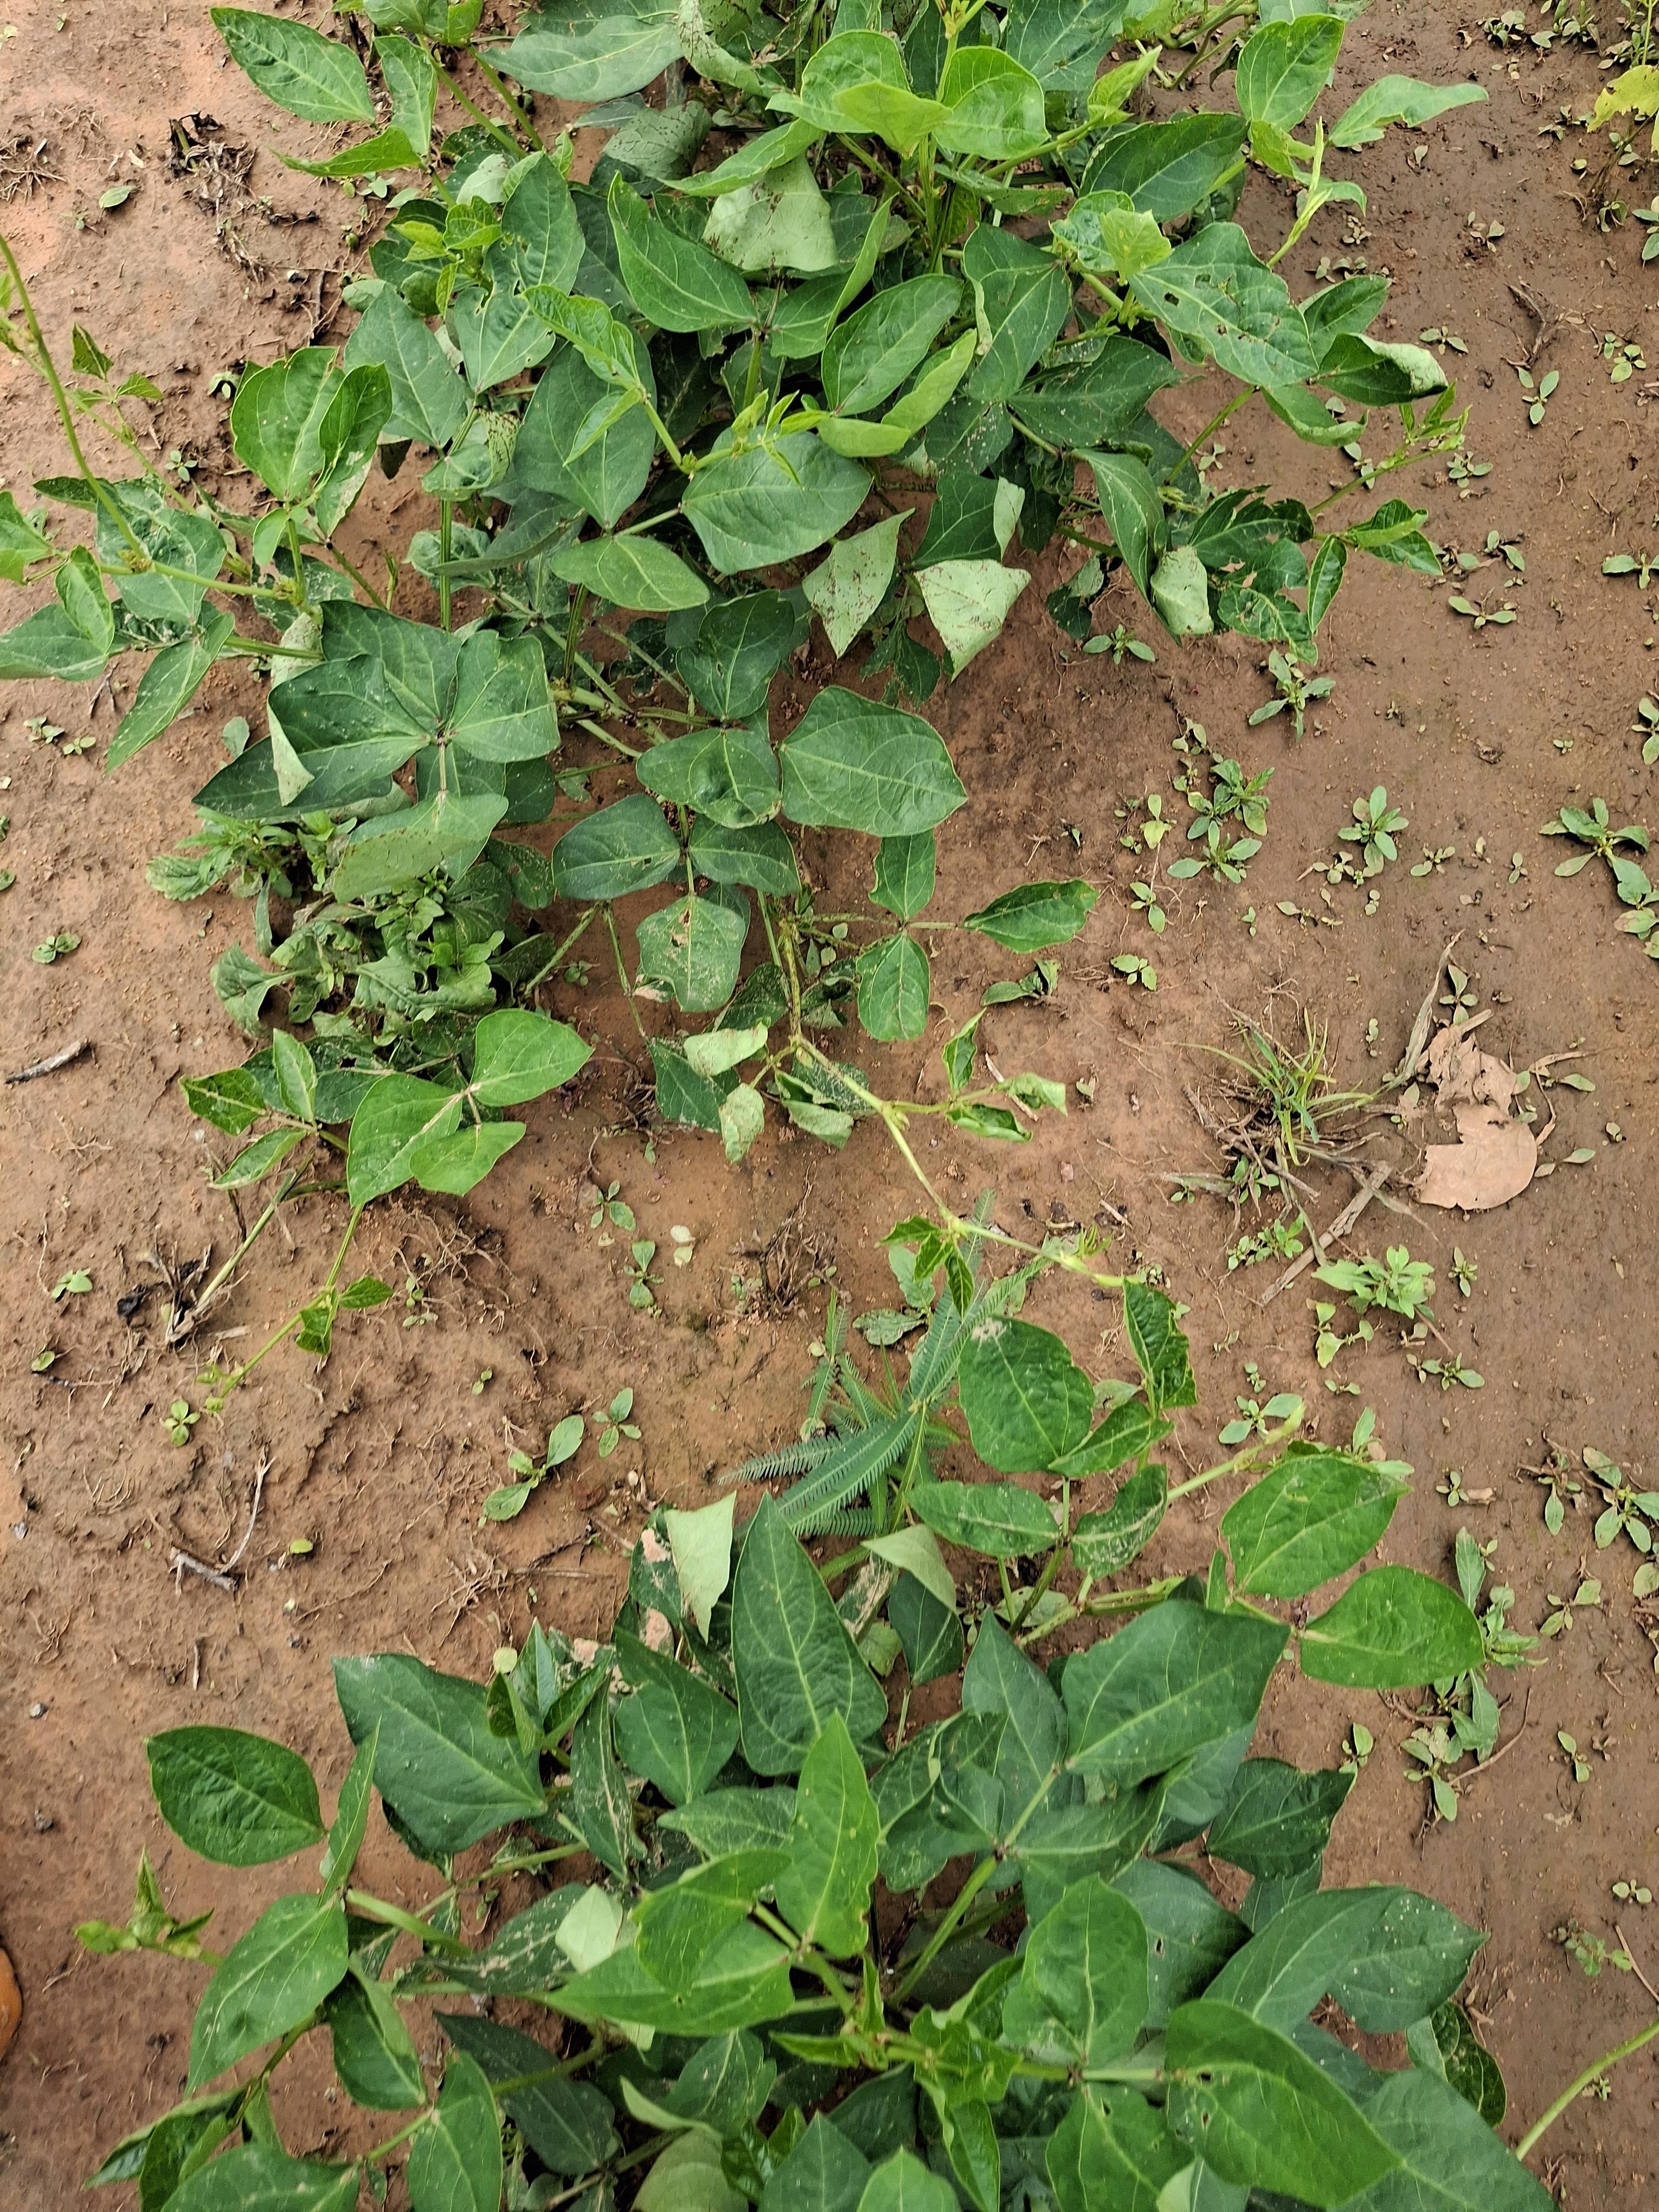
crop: cowpea
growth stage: vegetative
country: Nigeria
